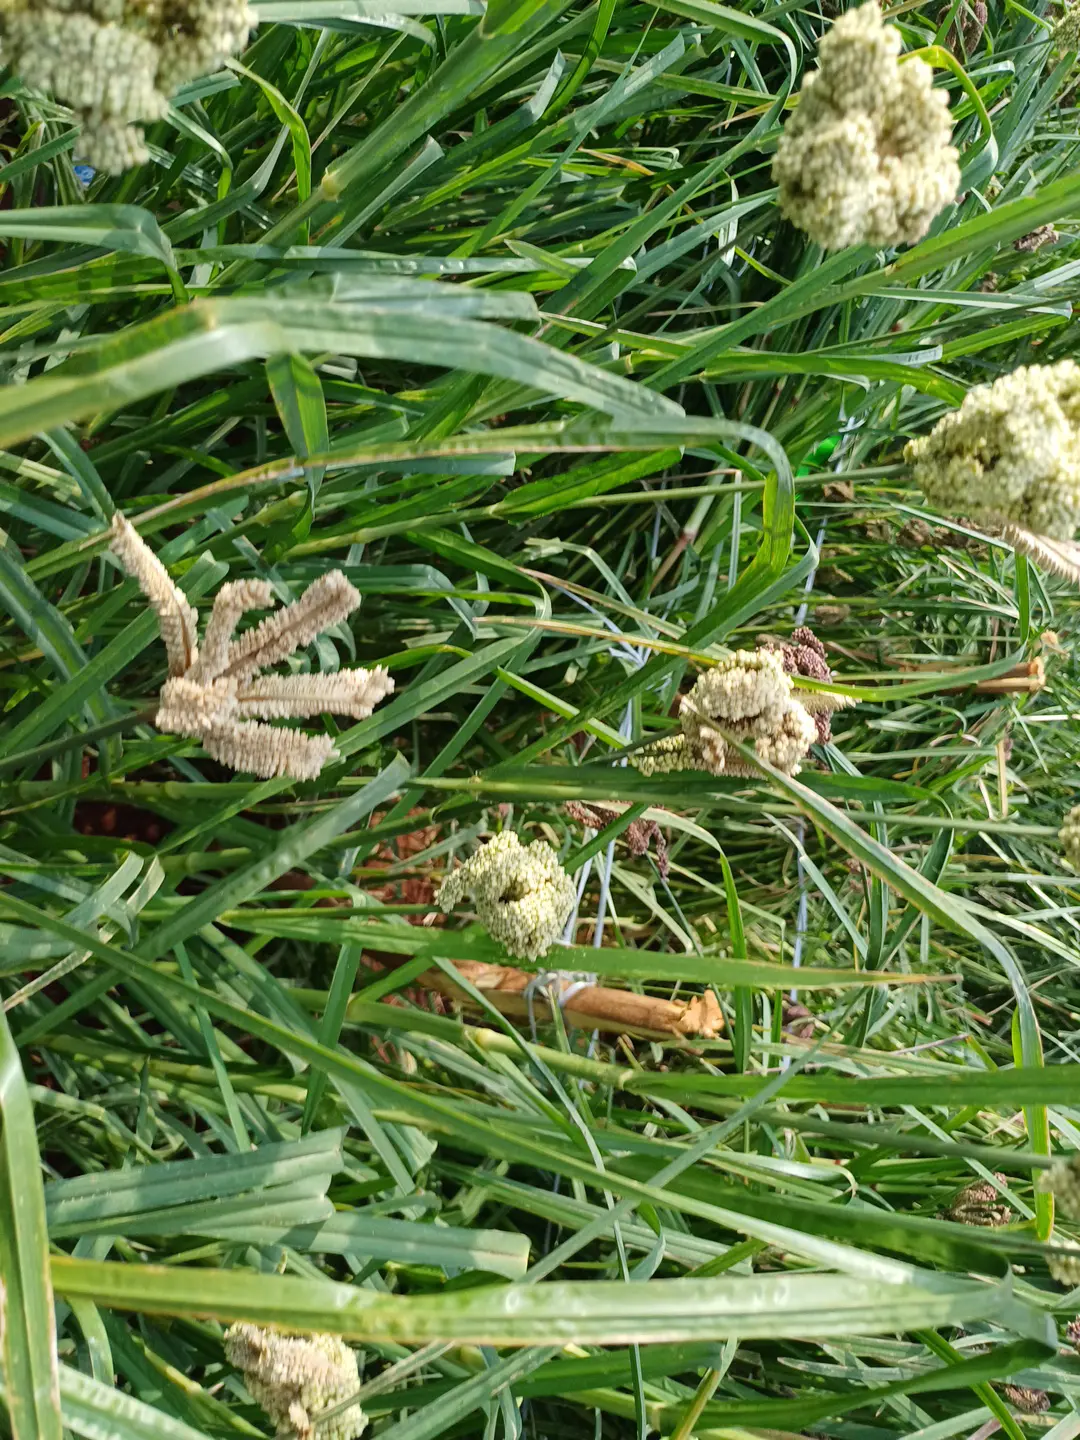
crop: finger millet
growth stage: filling grain
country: Kenya
